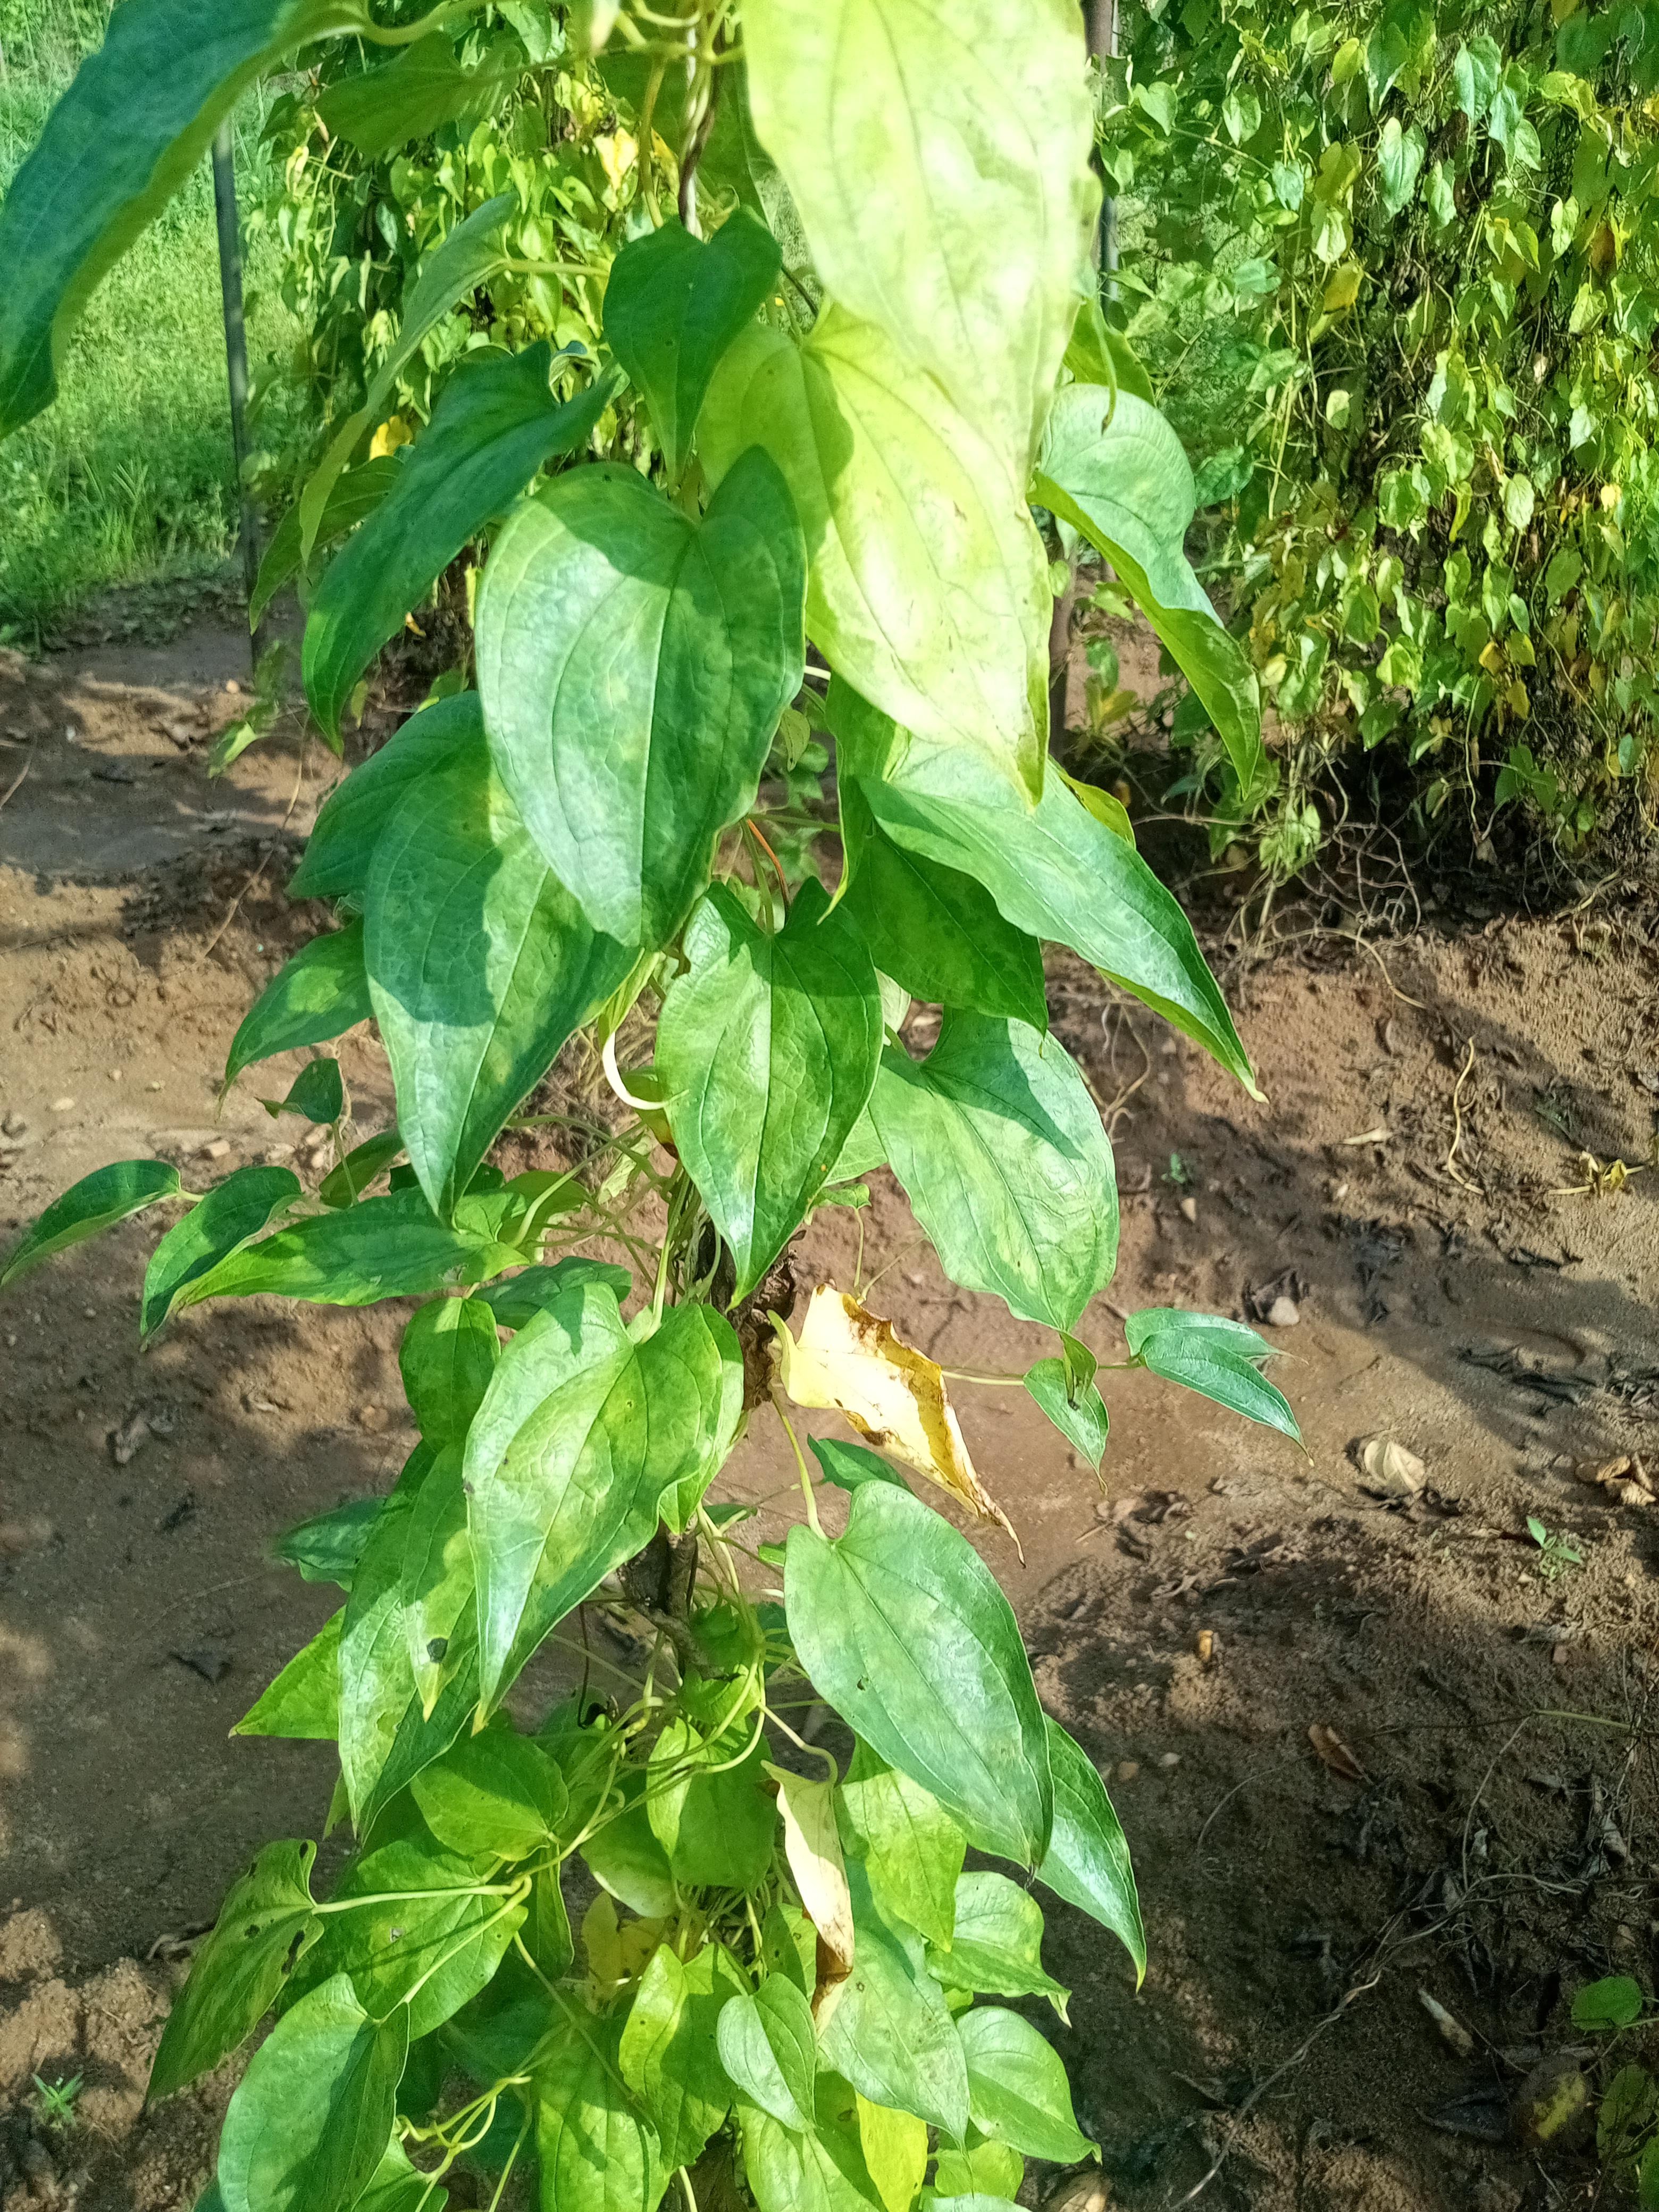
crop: yam
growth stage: maturity
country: Nigeria
